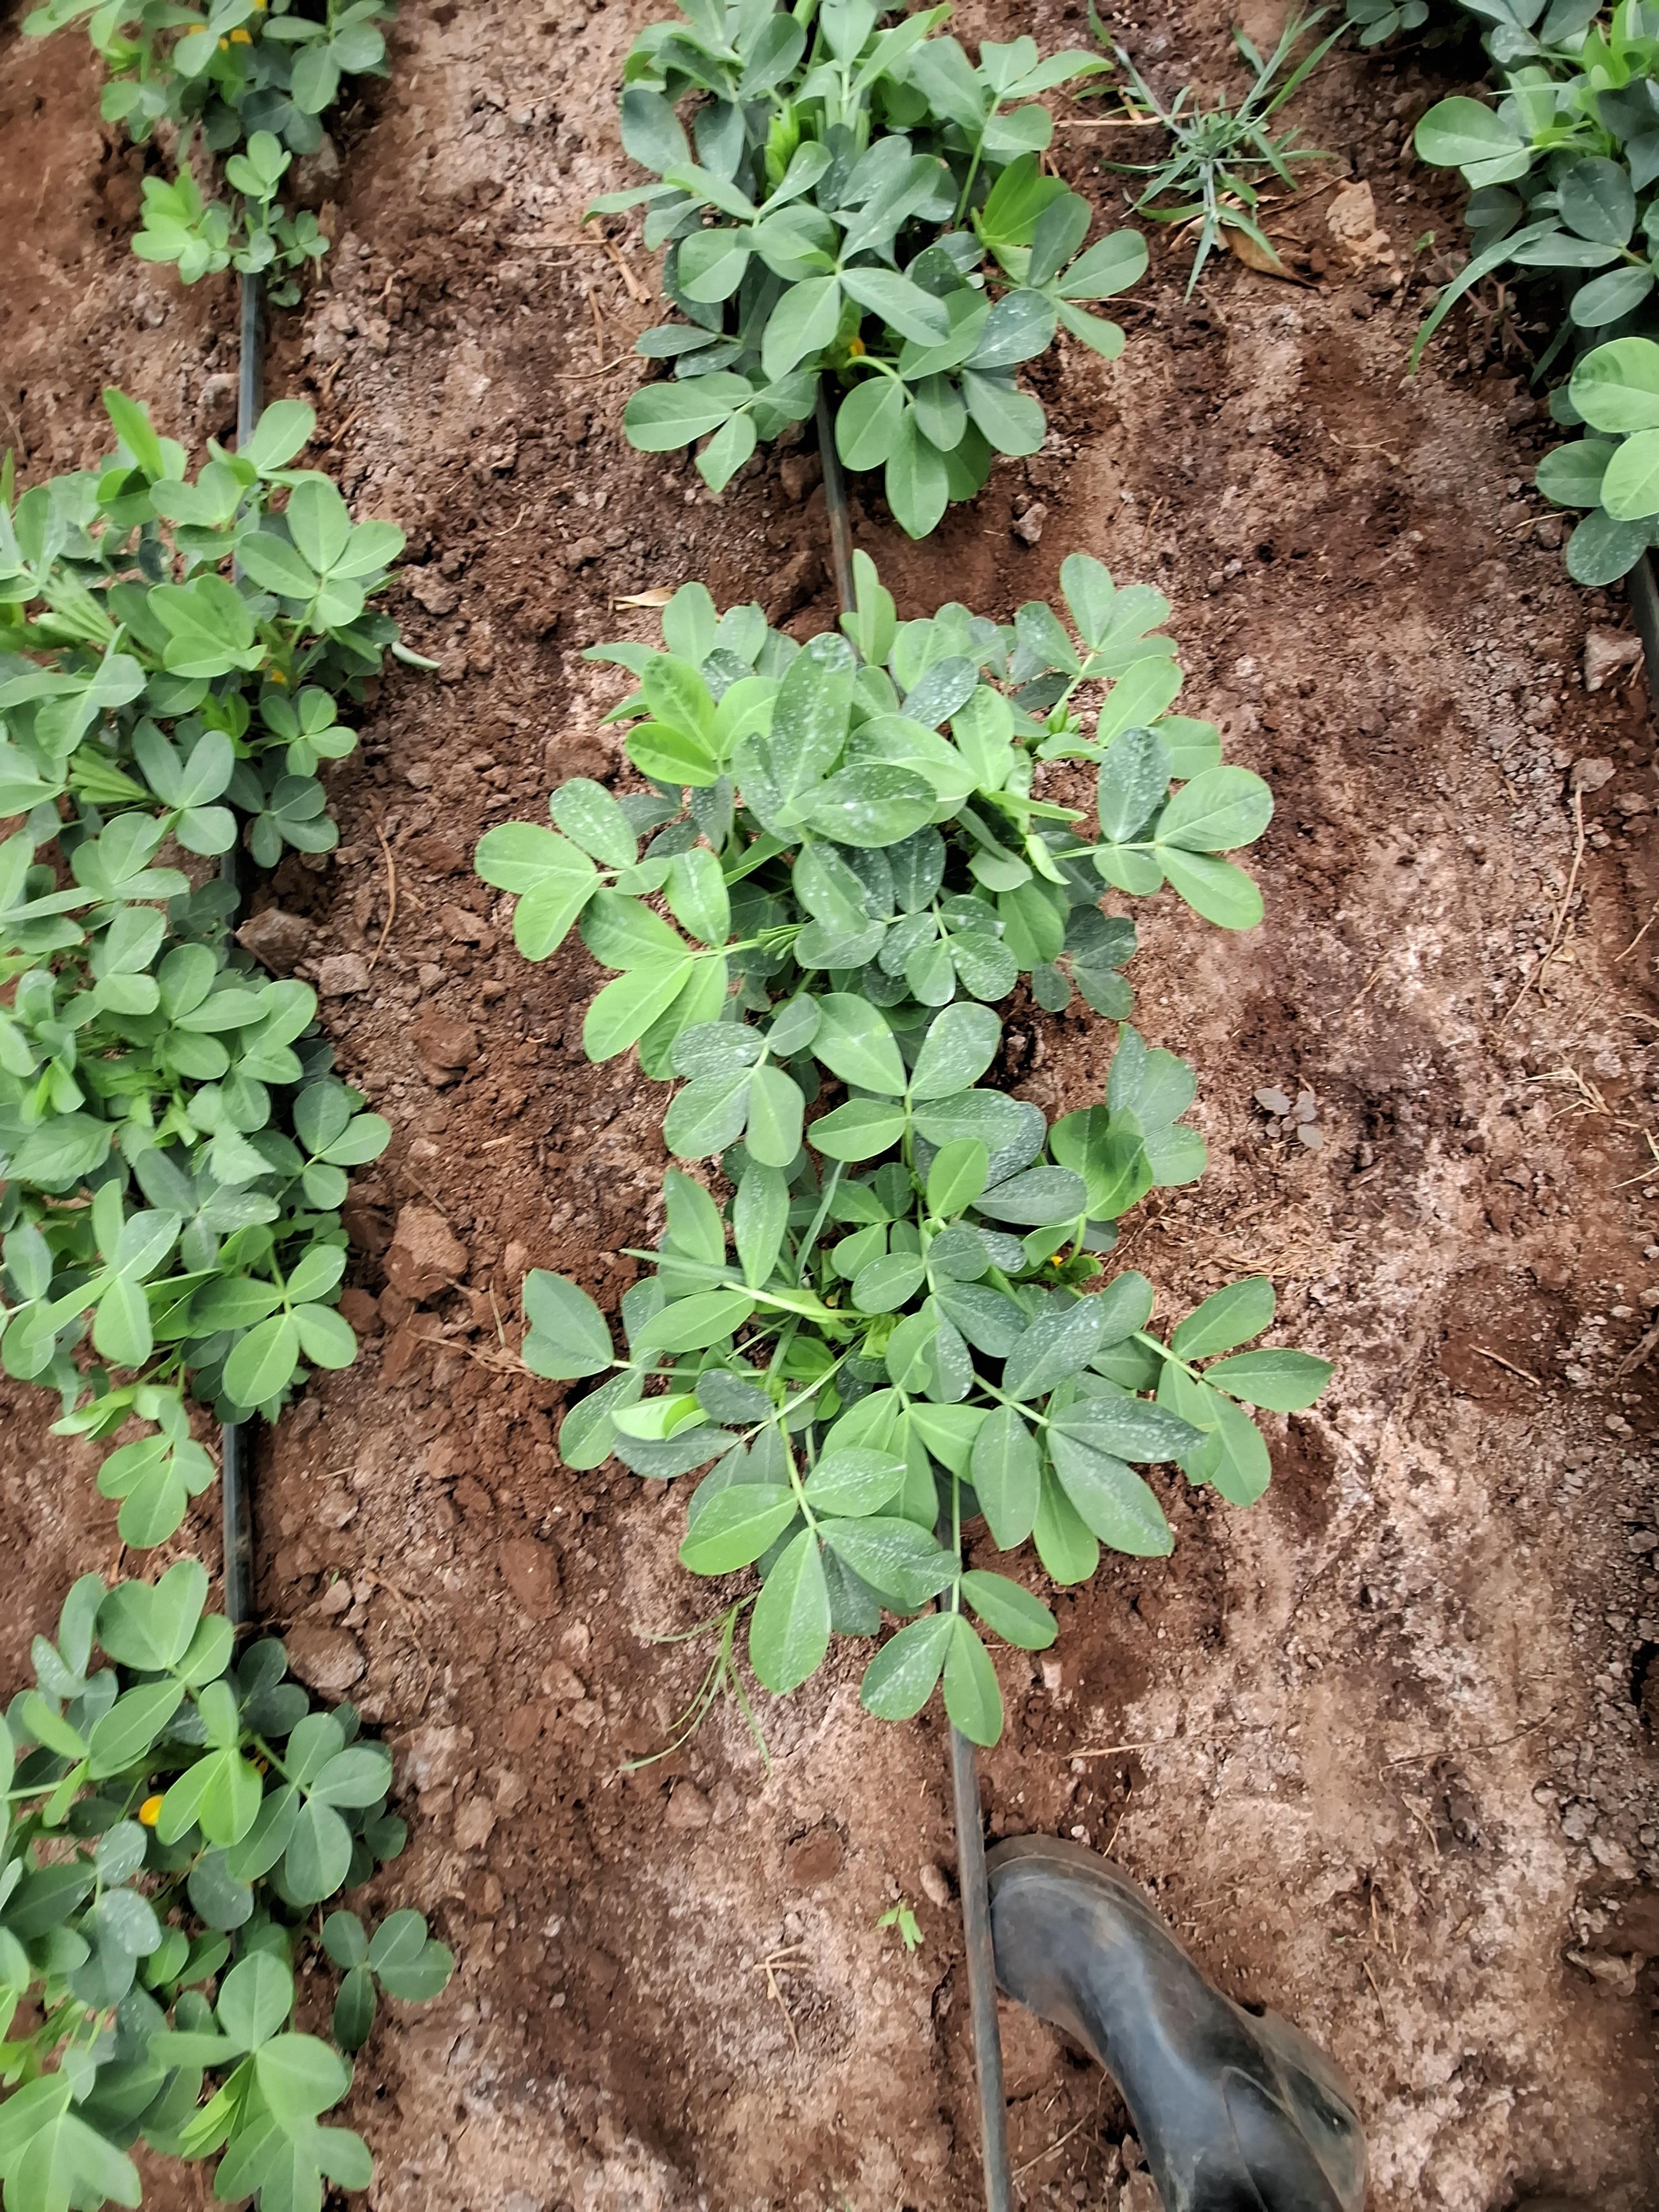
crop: groundnut
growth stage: flowering
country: Kenya
